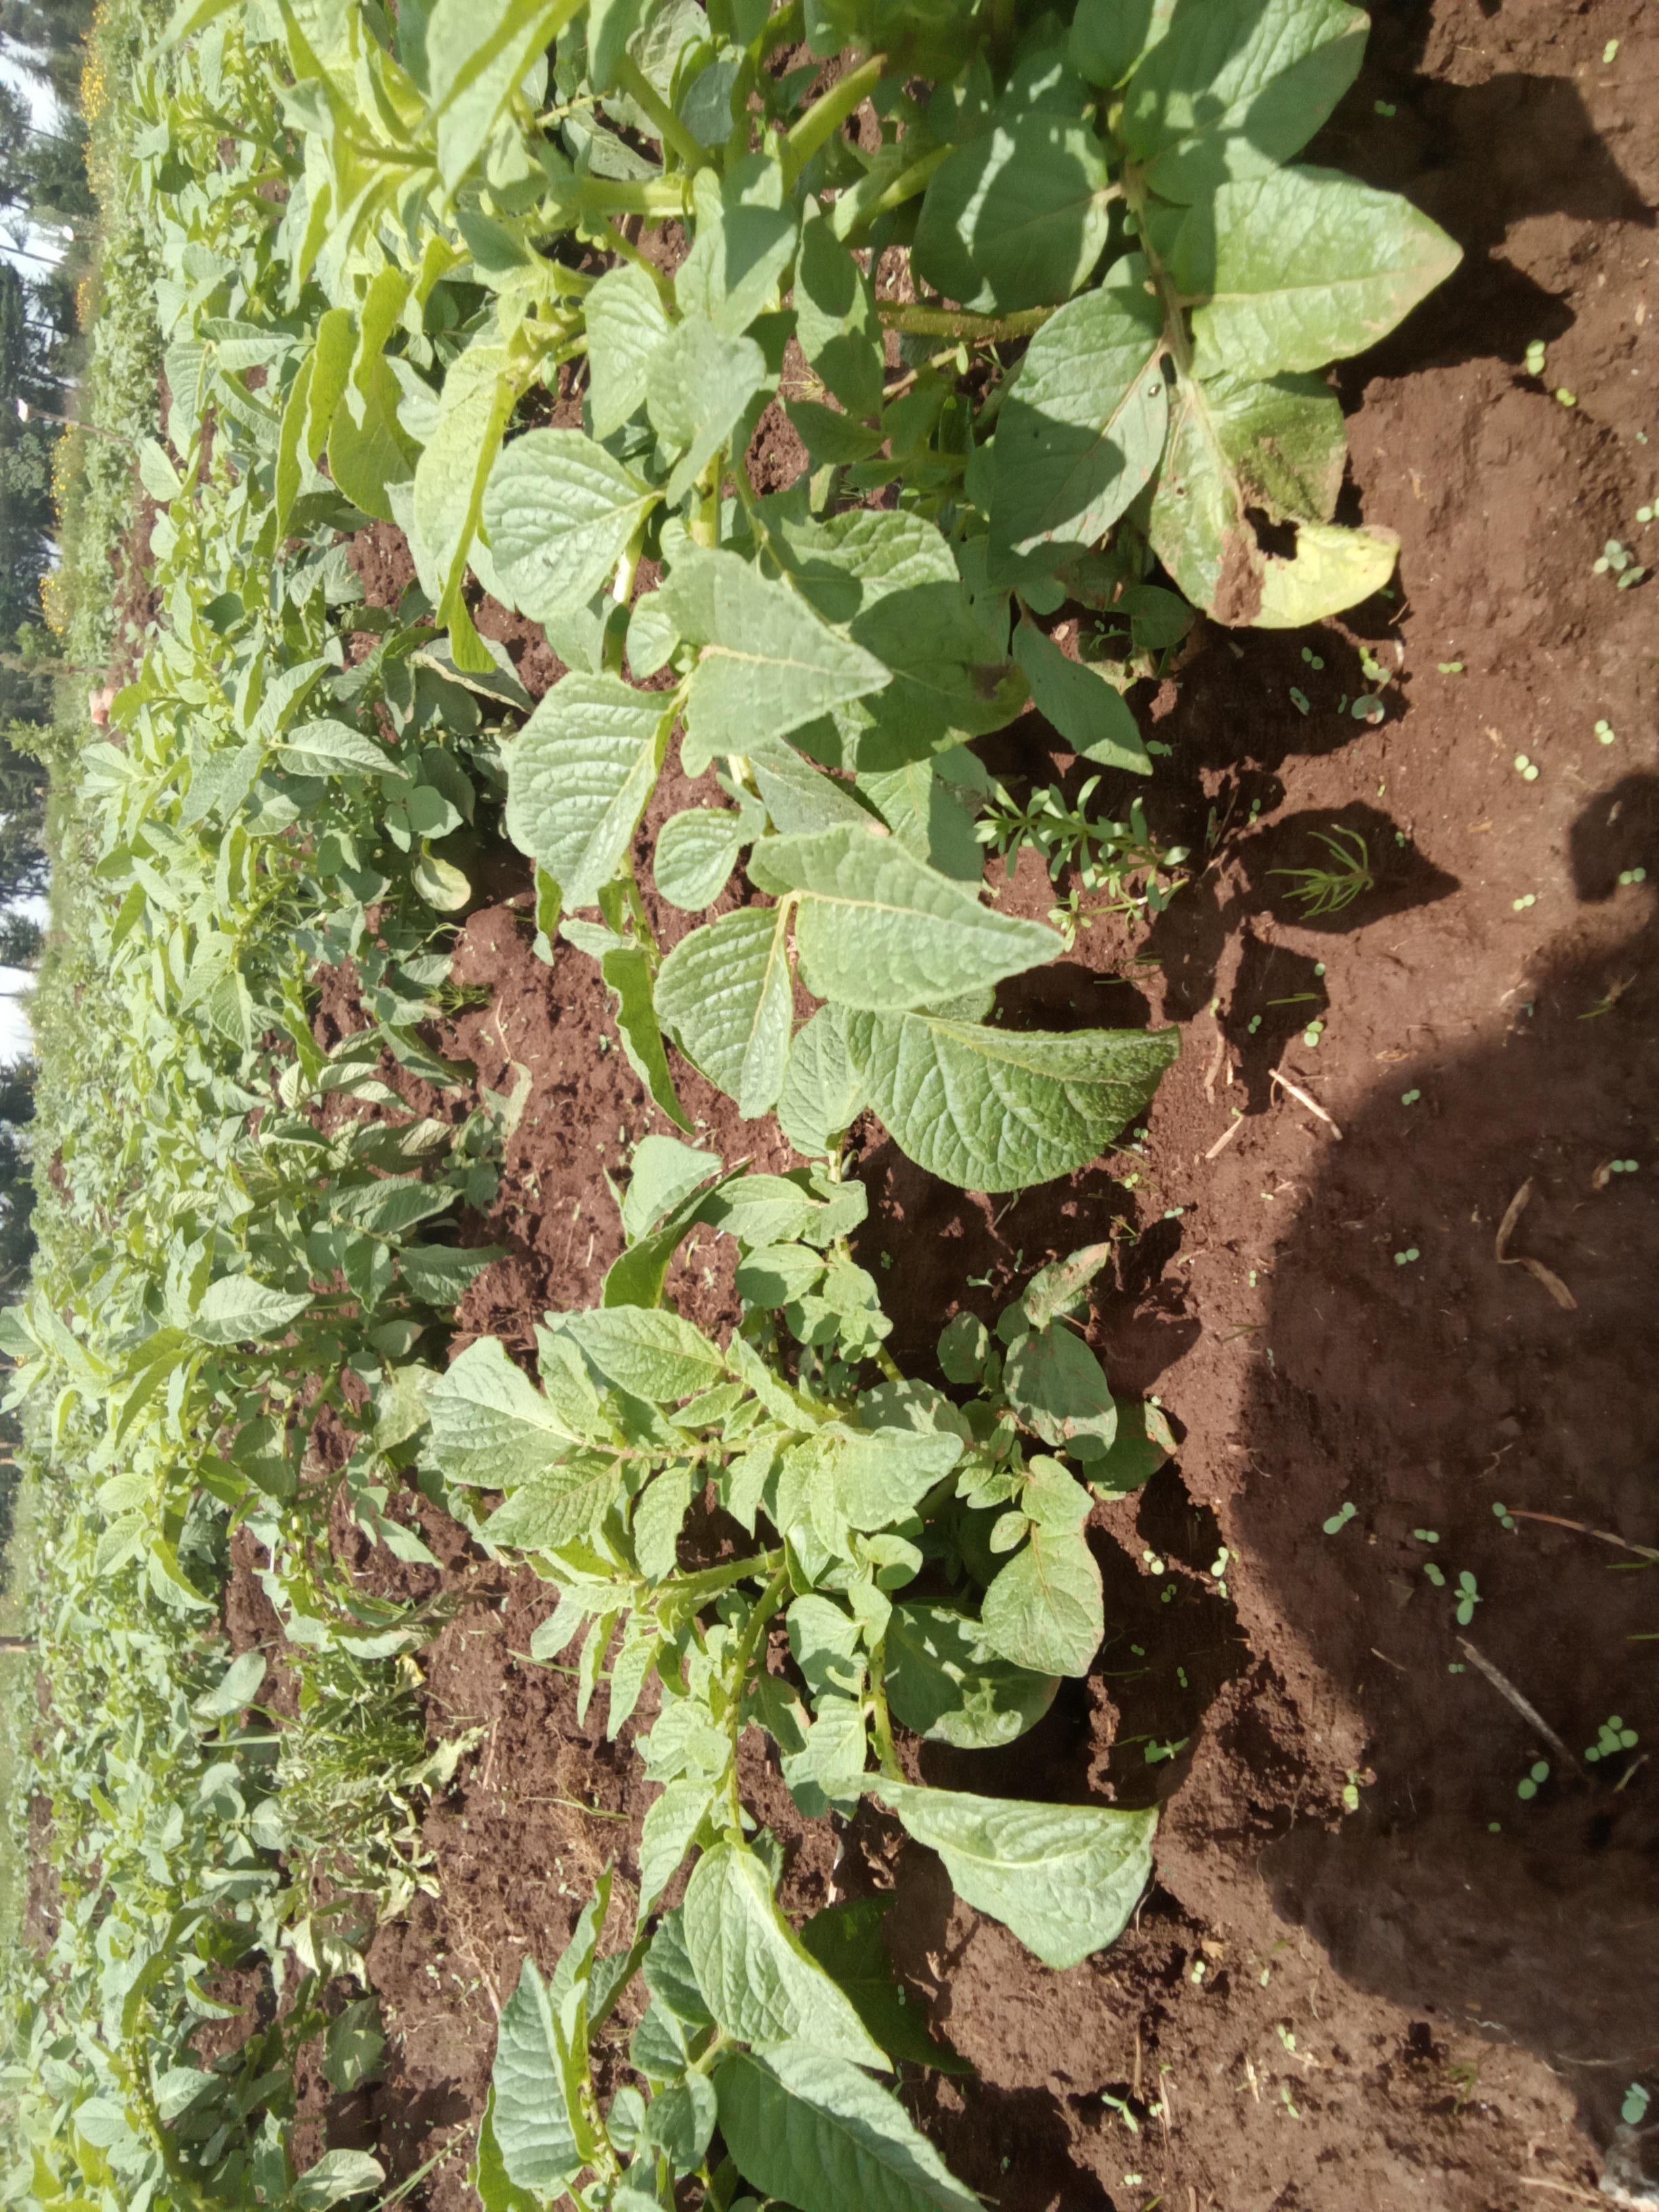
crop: potato
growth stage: vegetative
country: Kenya
